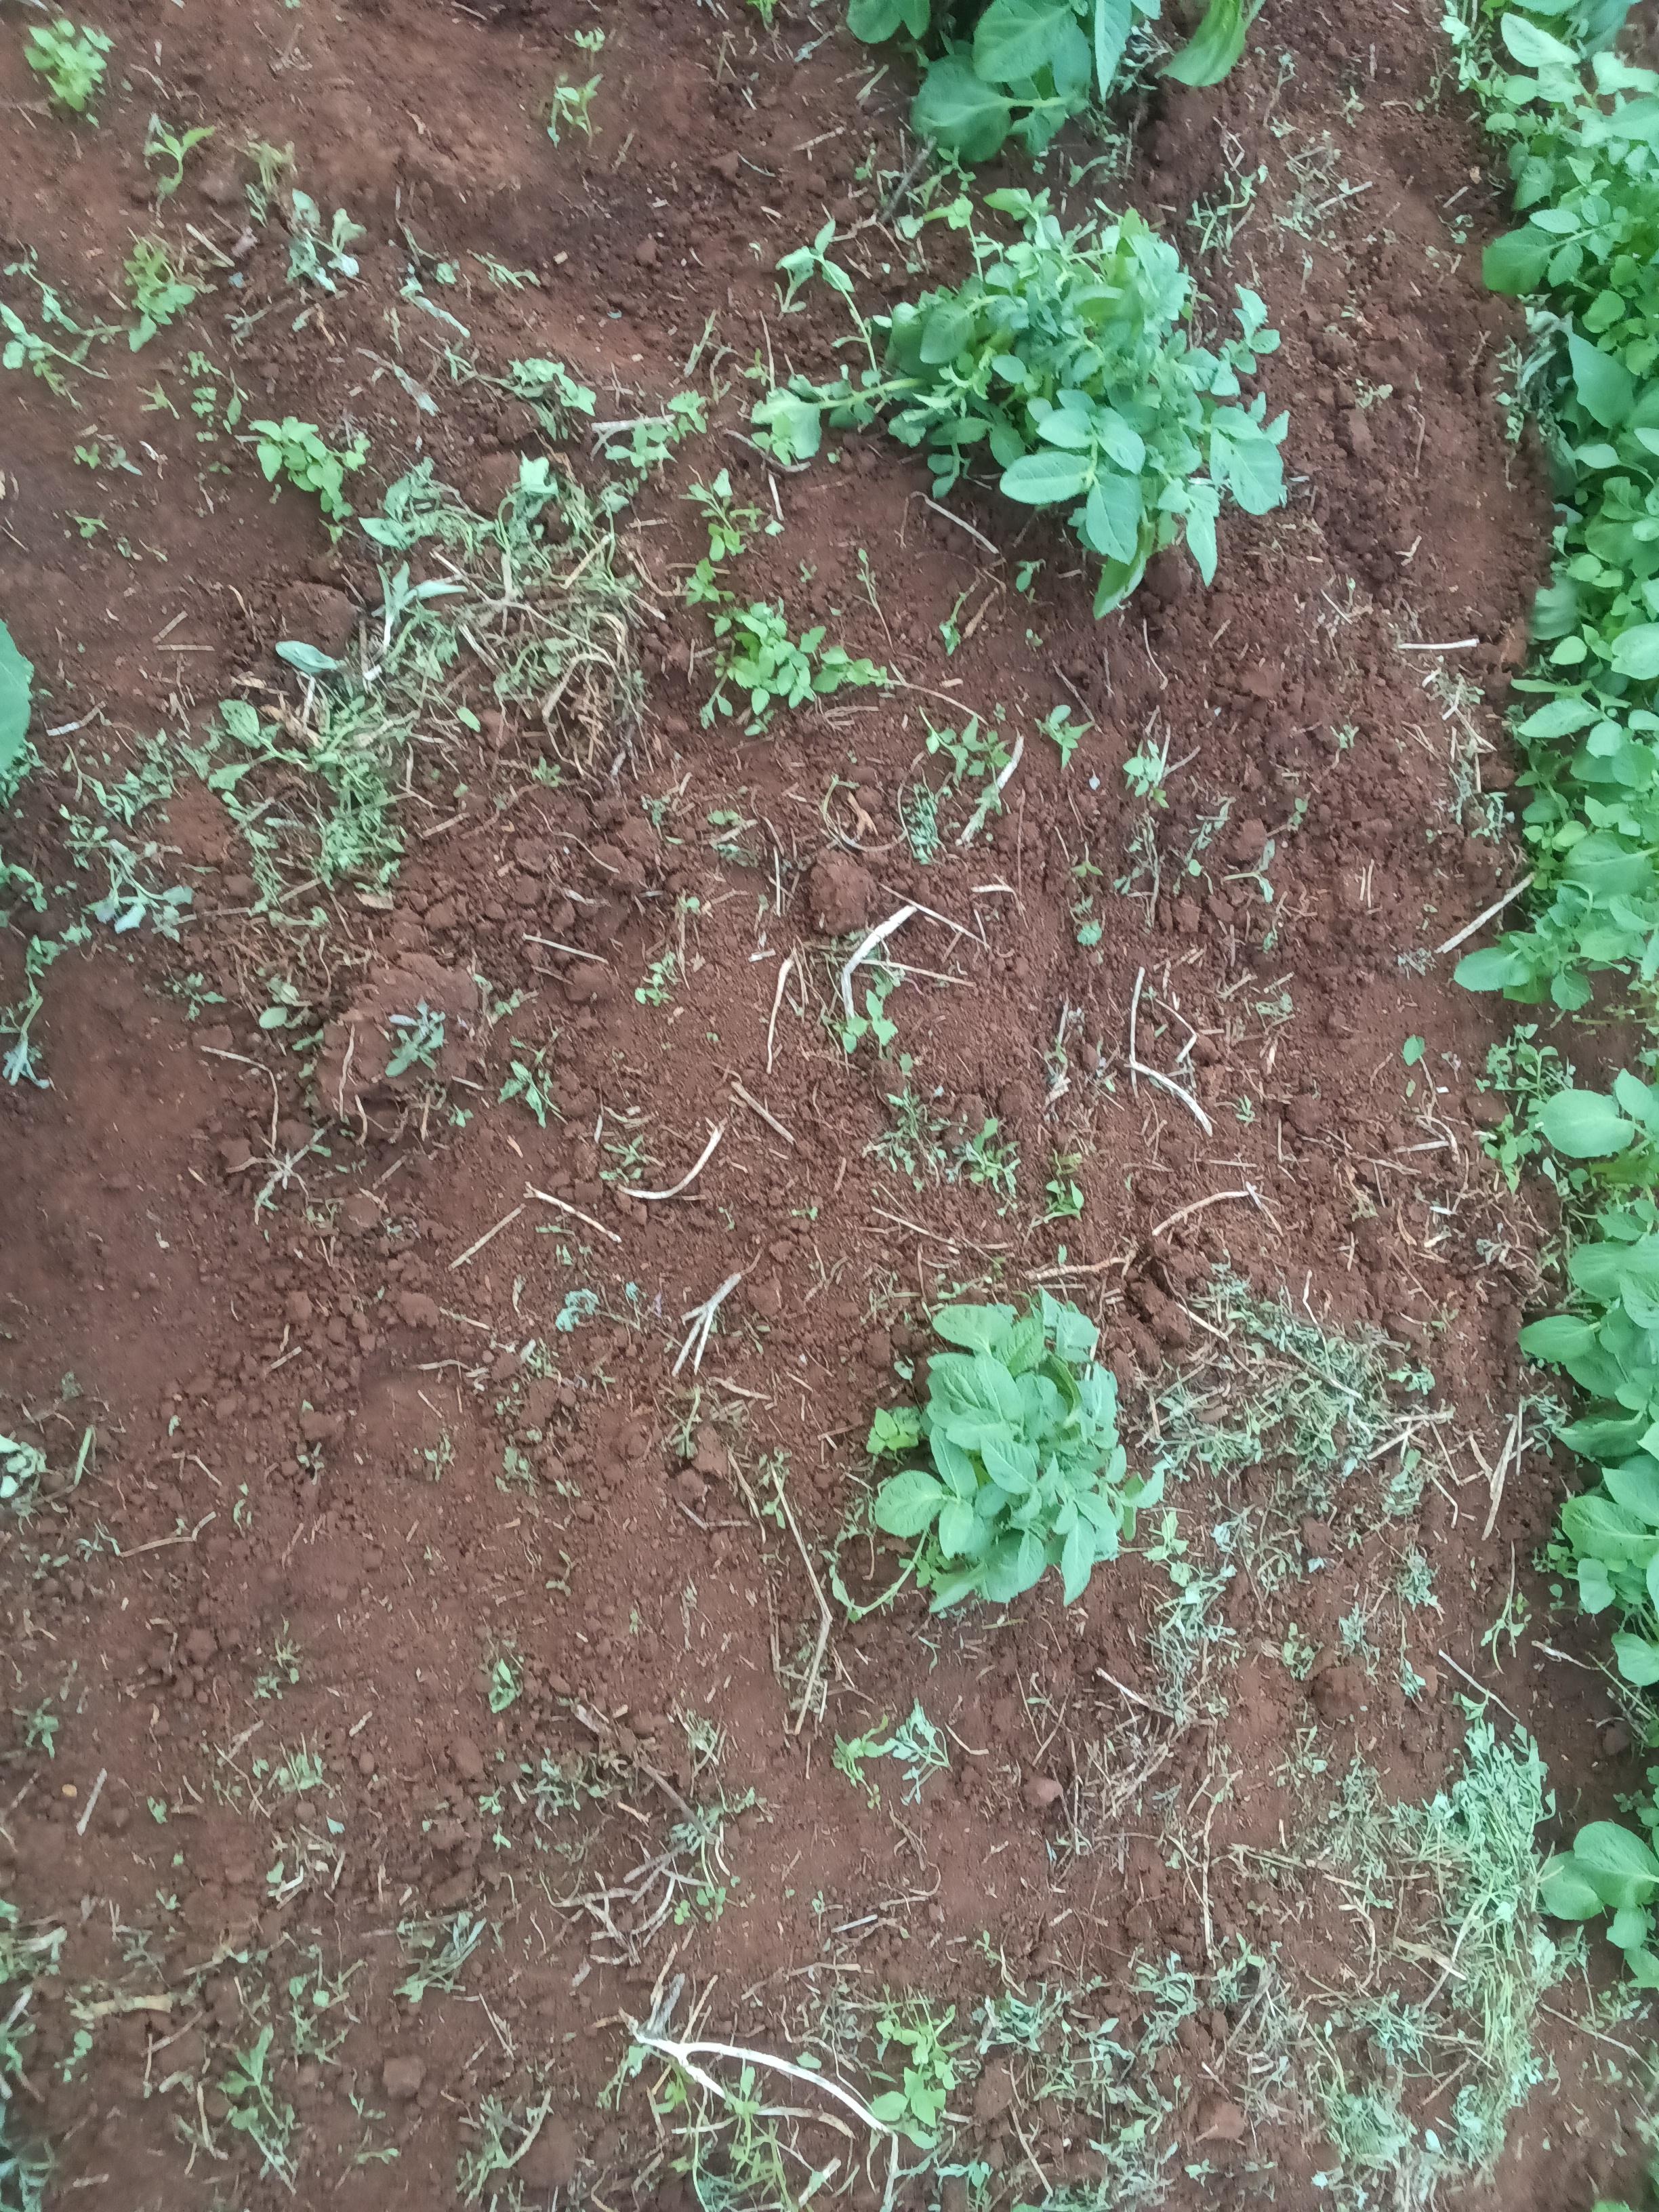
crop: potato
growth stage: emergence
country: Kenya
